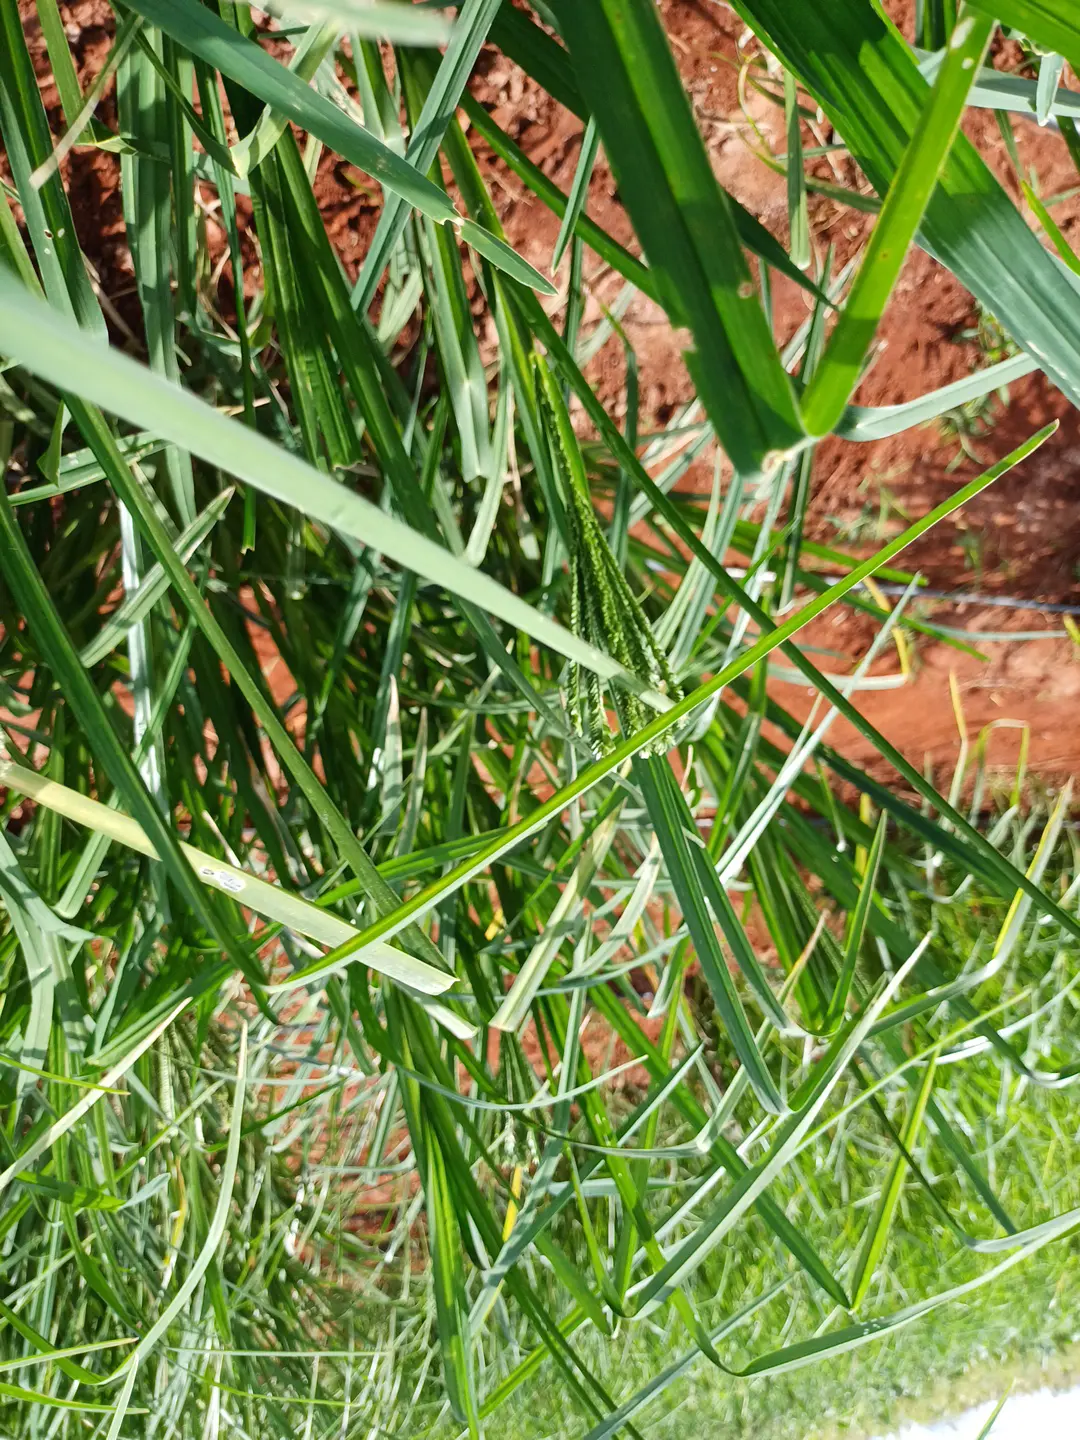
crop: finger millet
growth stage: flowering
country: Kenya
